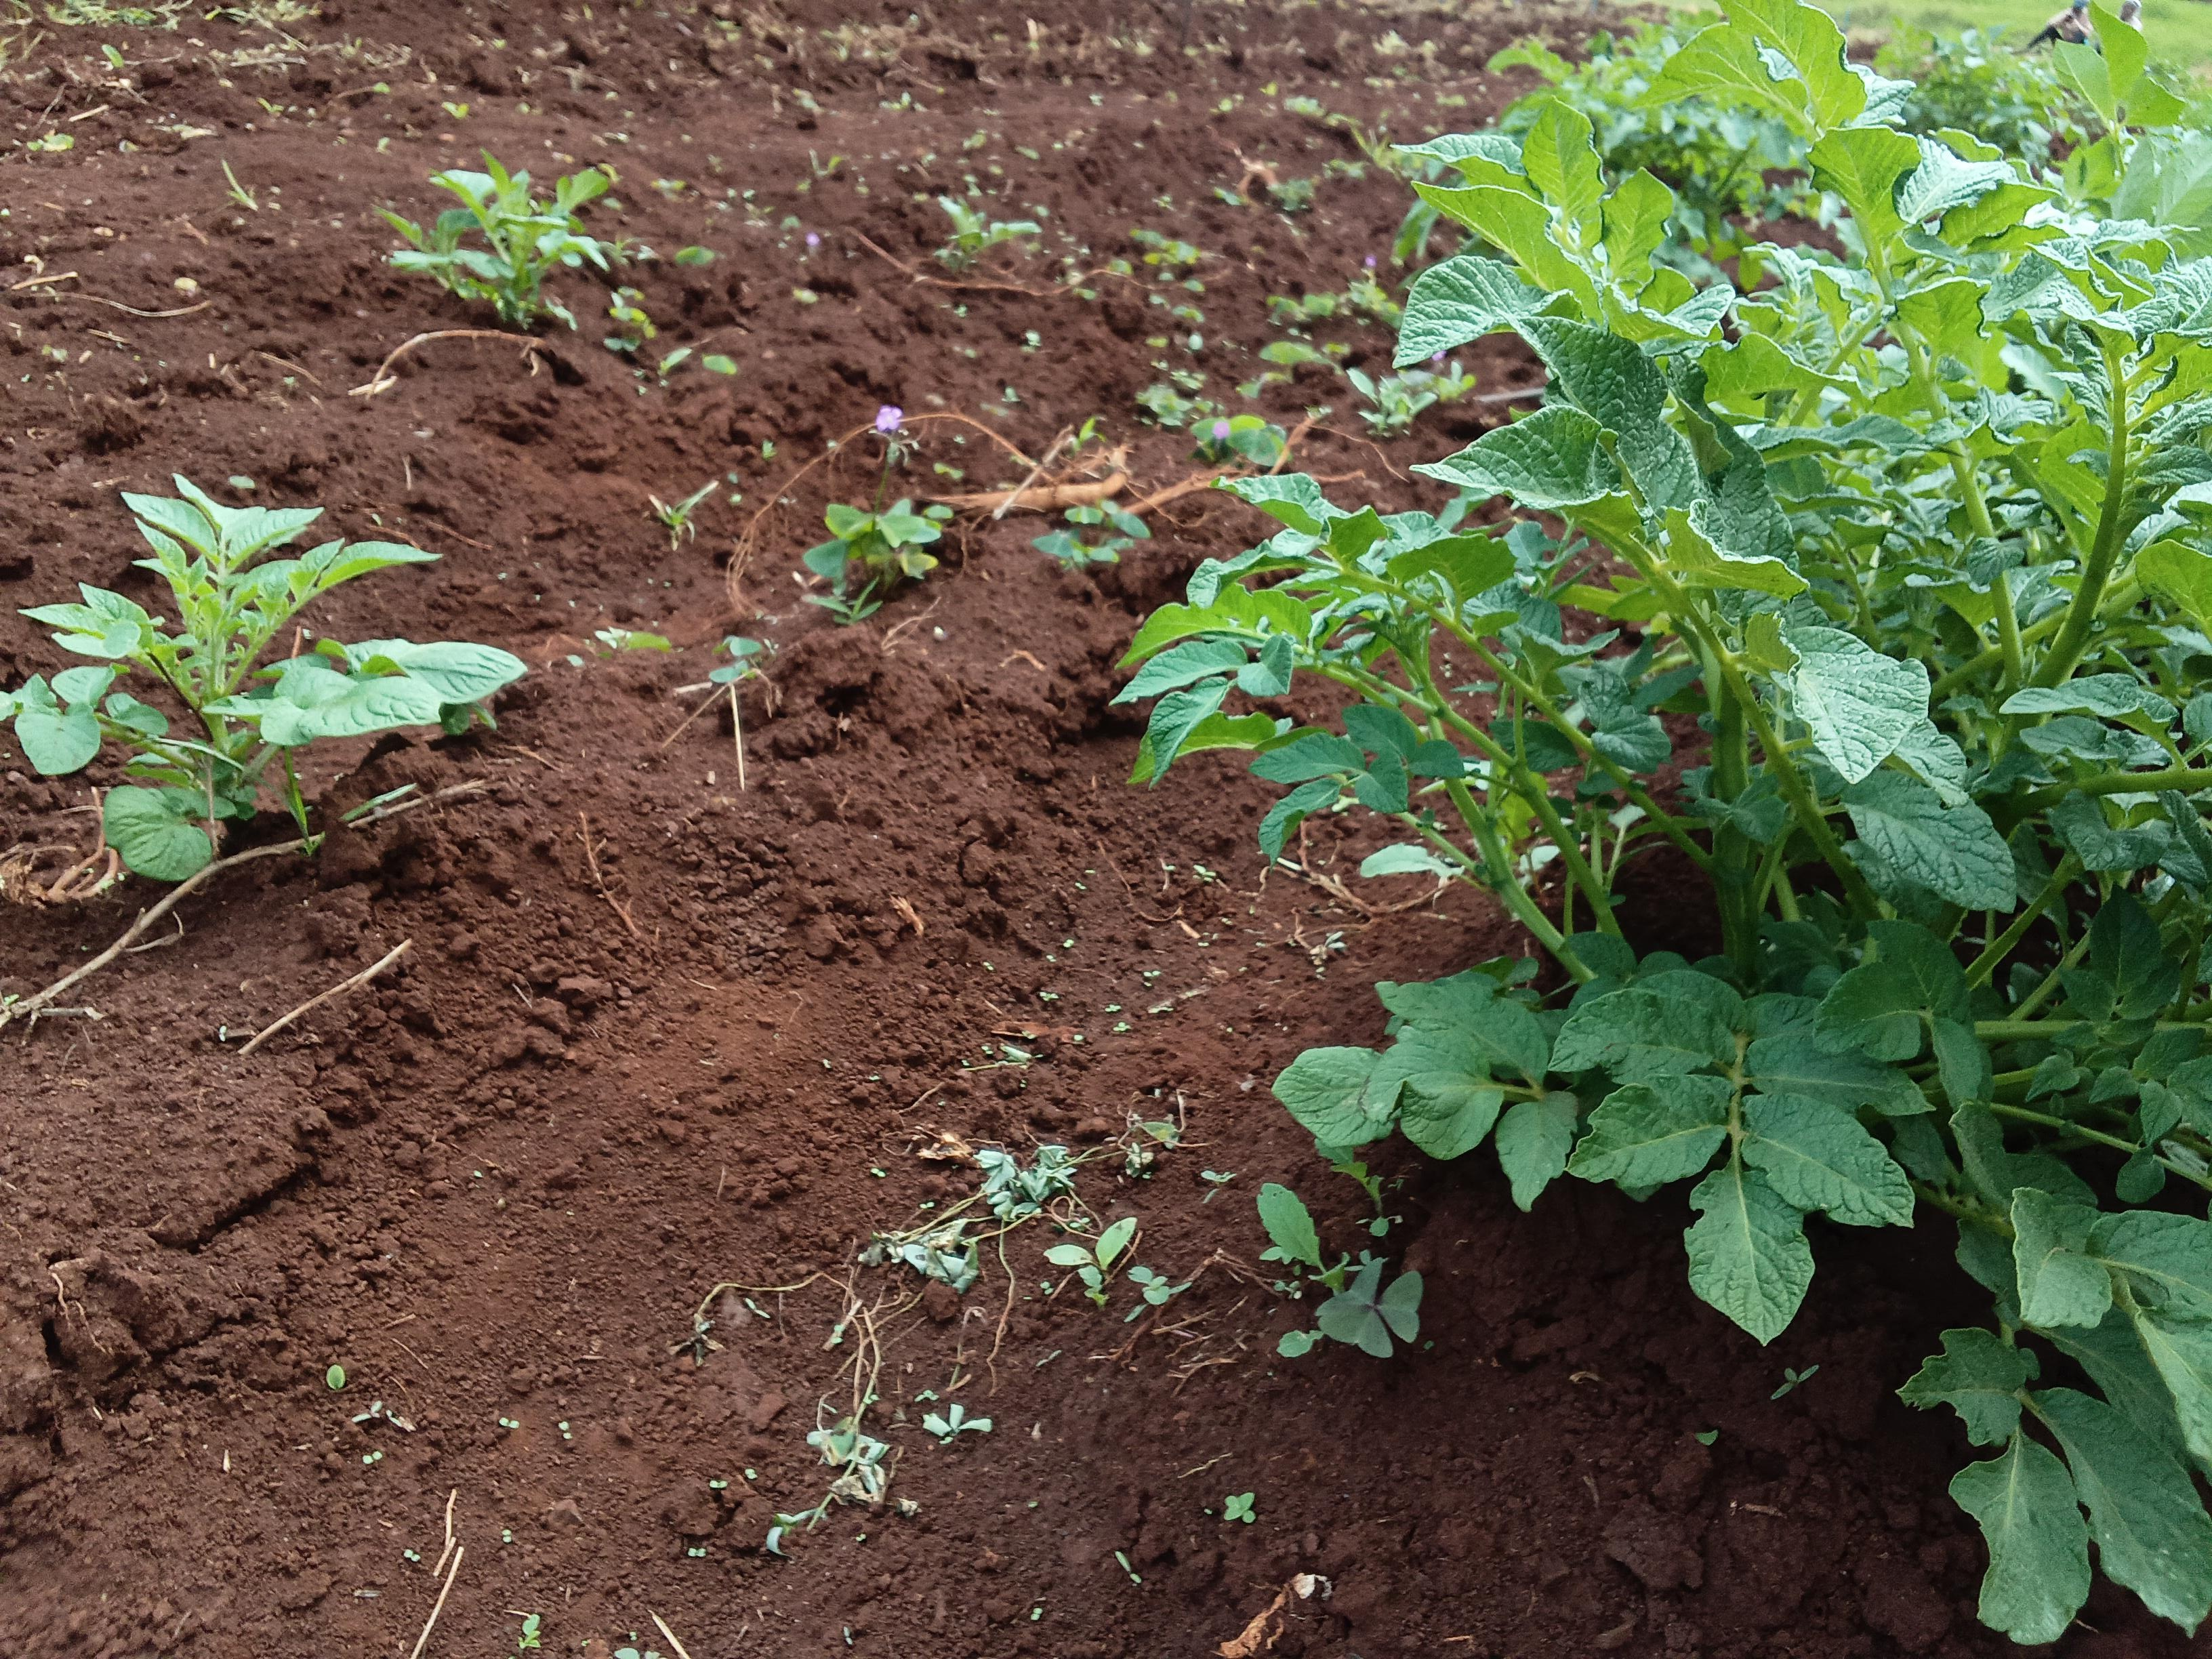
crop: potato
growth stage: vegetative
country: Kenya
